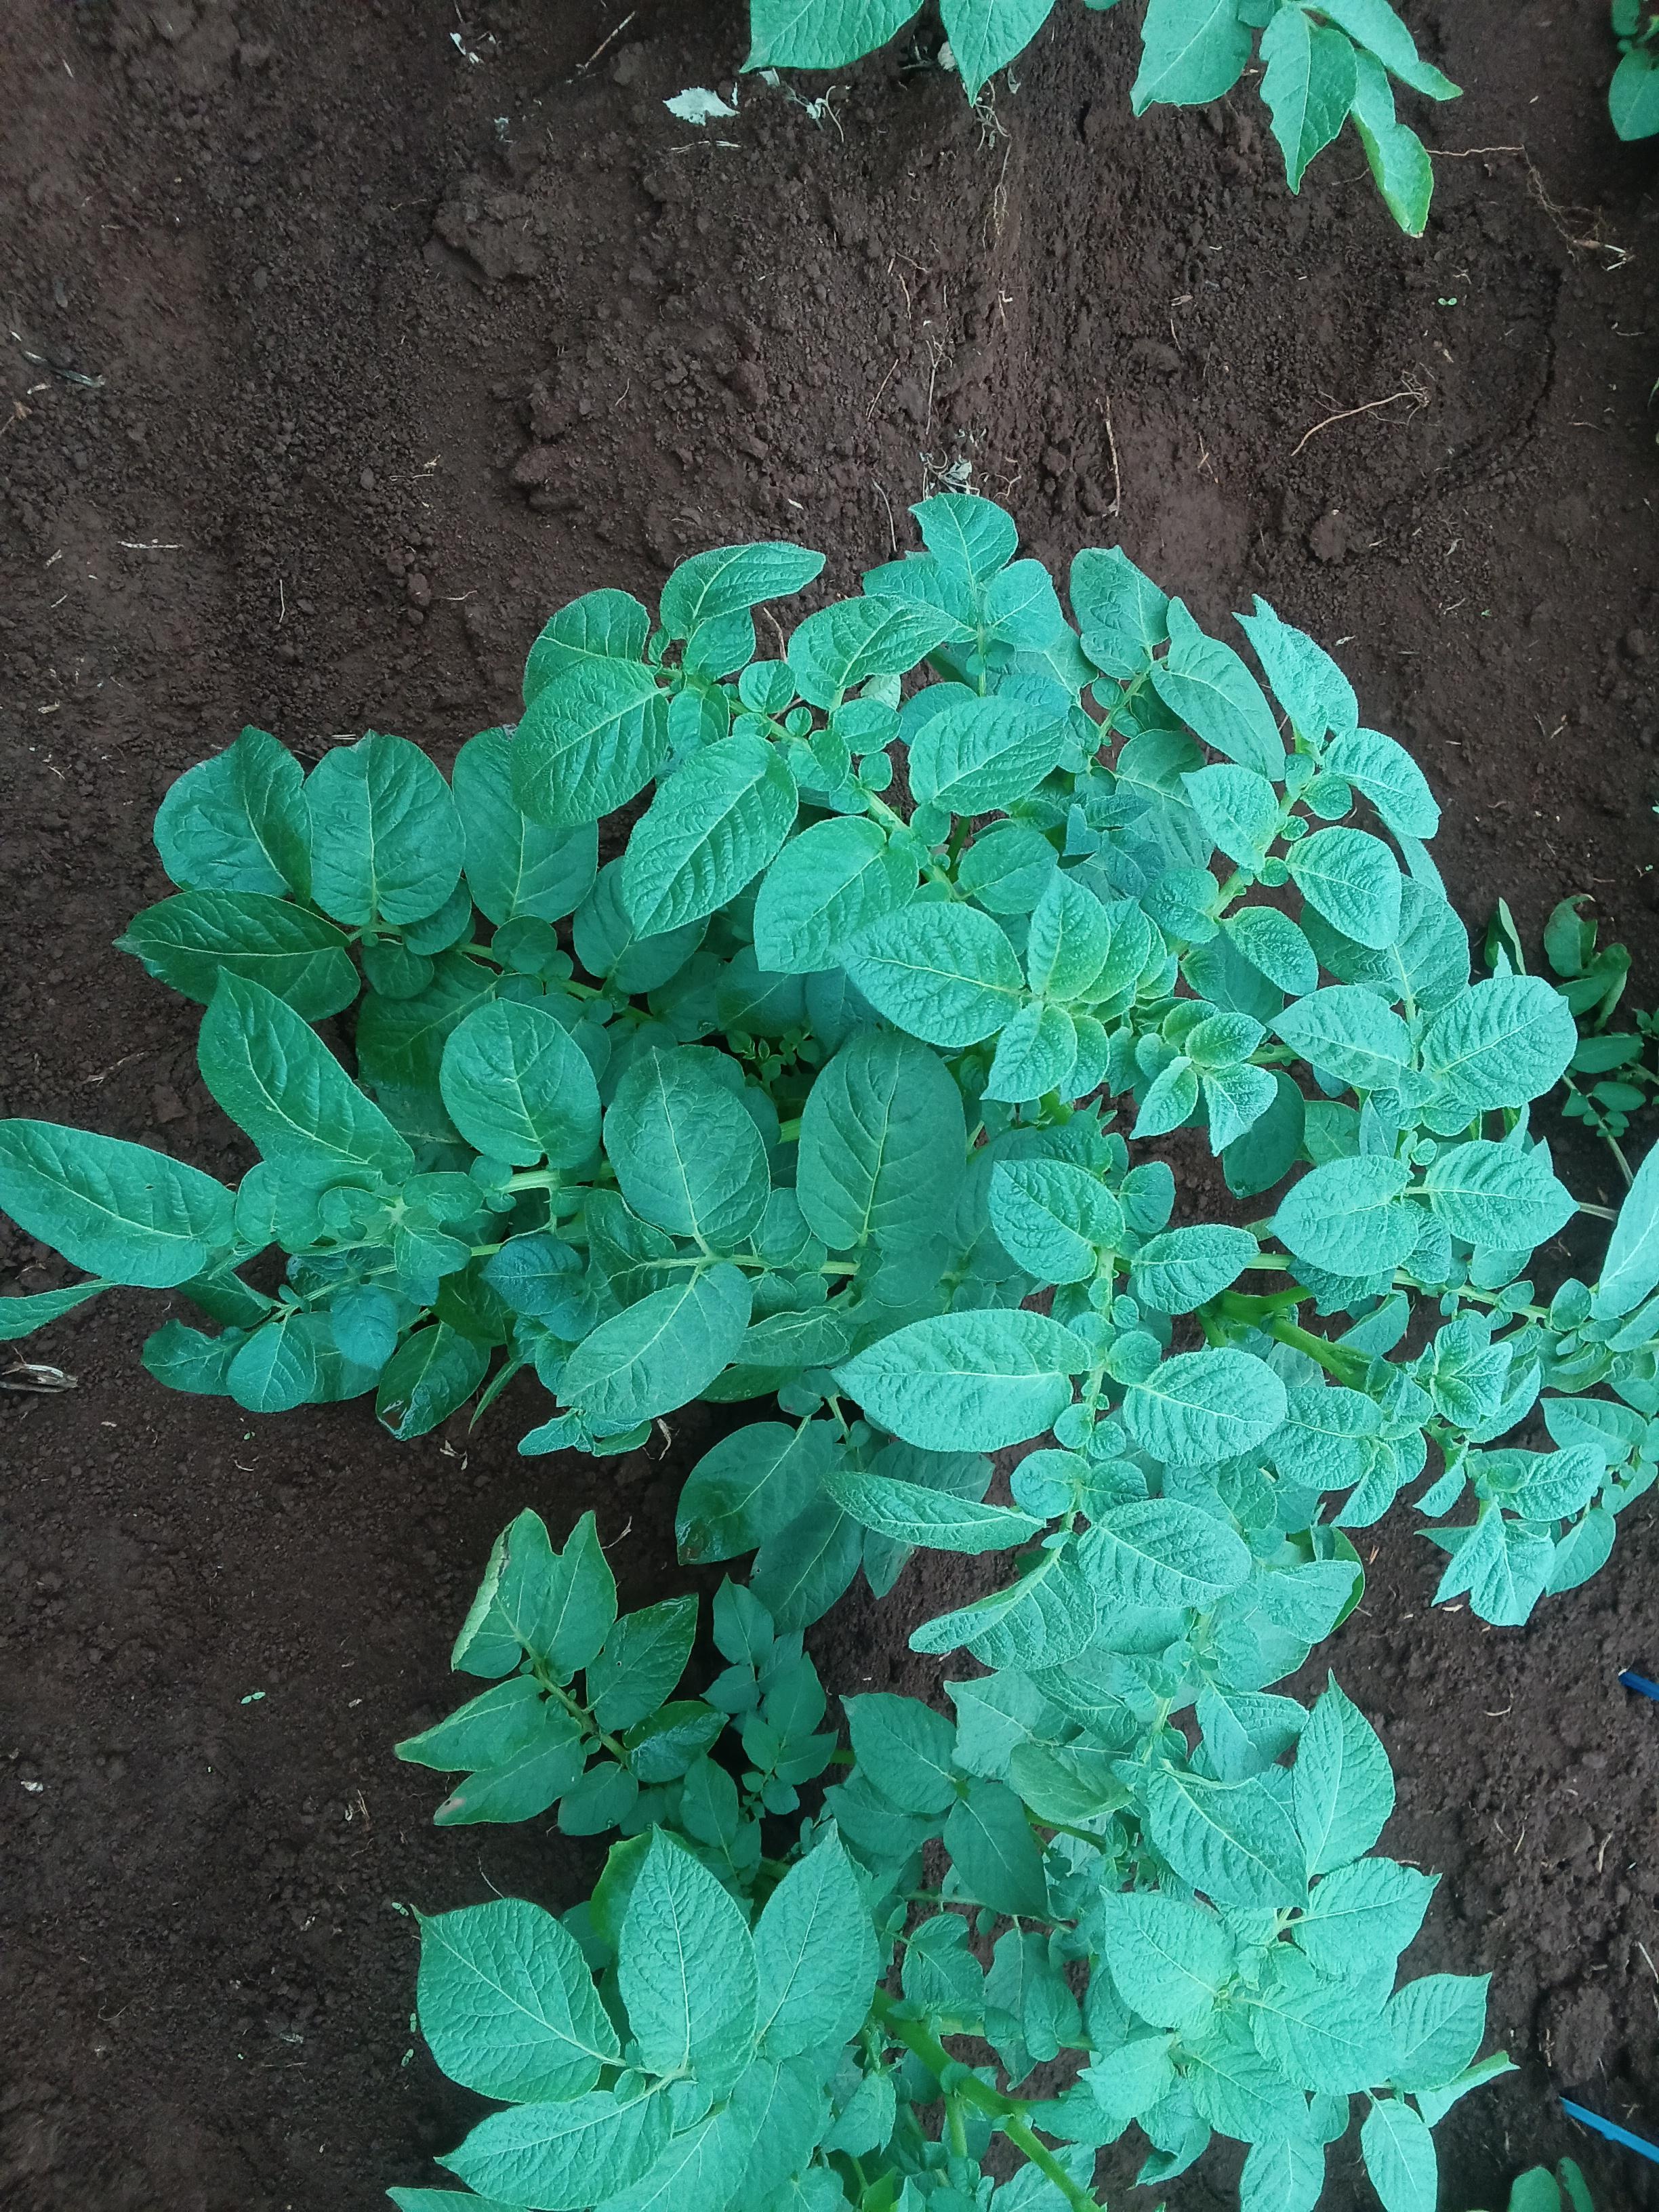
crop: potato
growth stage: vegetative
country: Kenya
